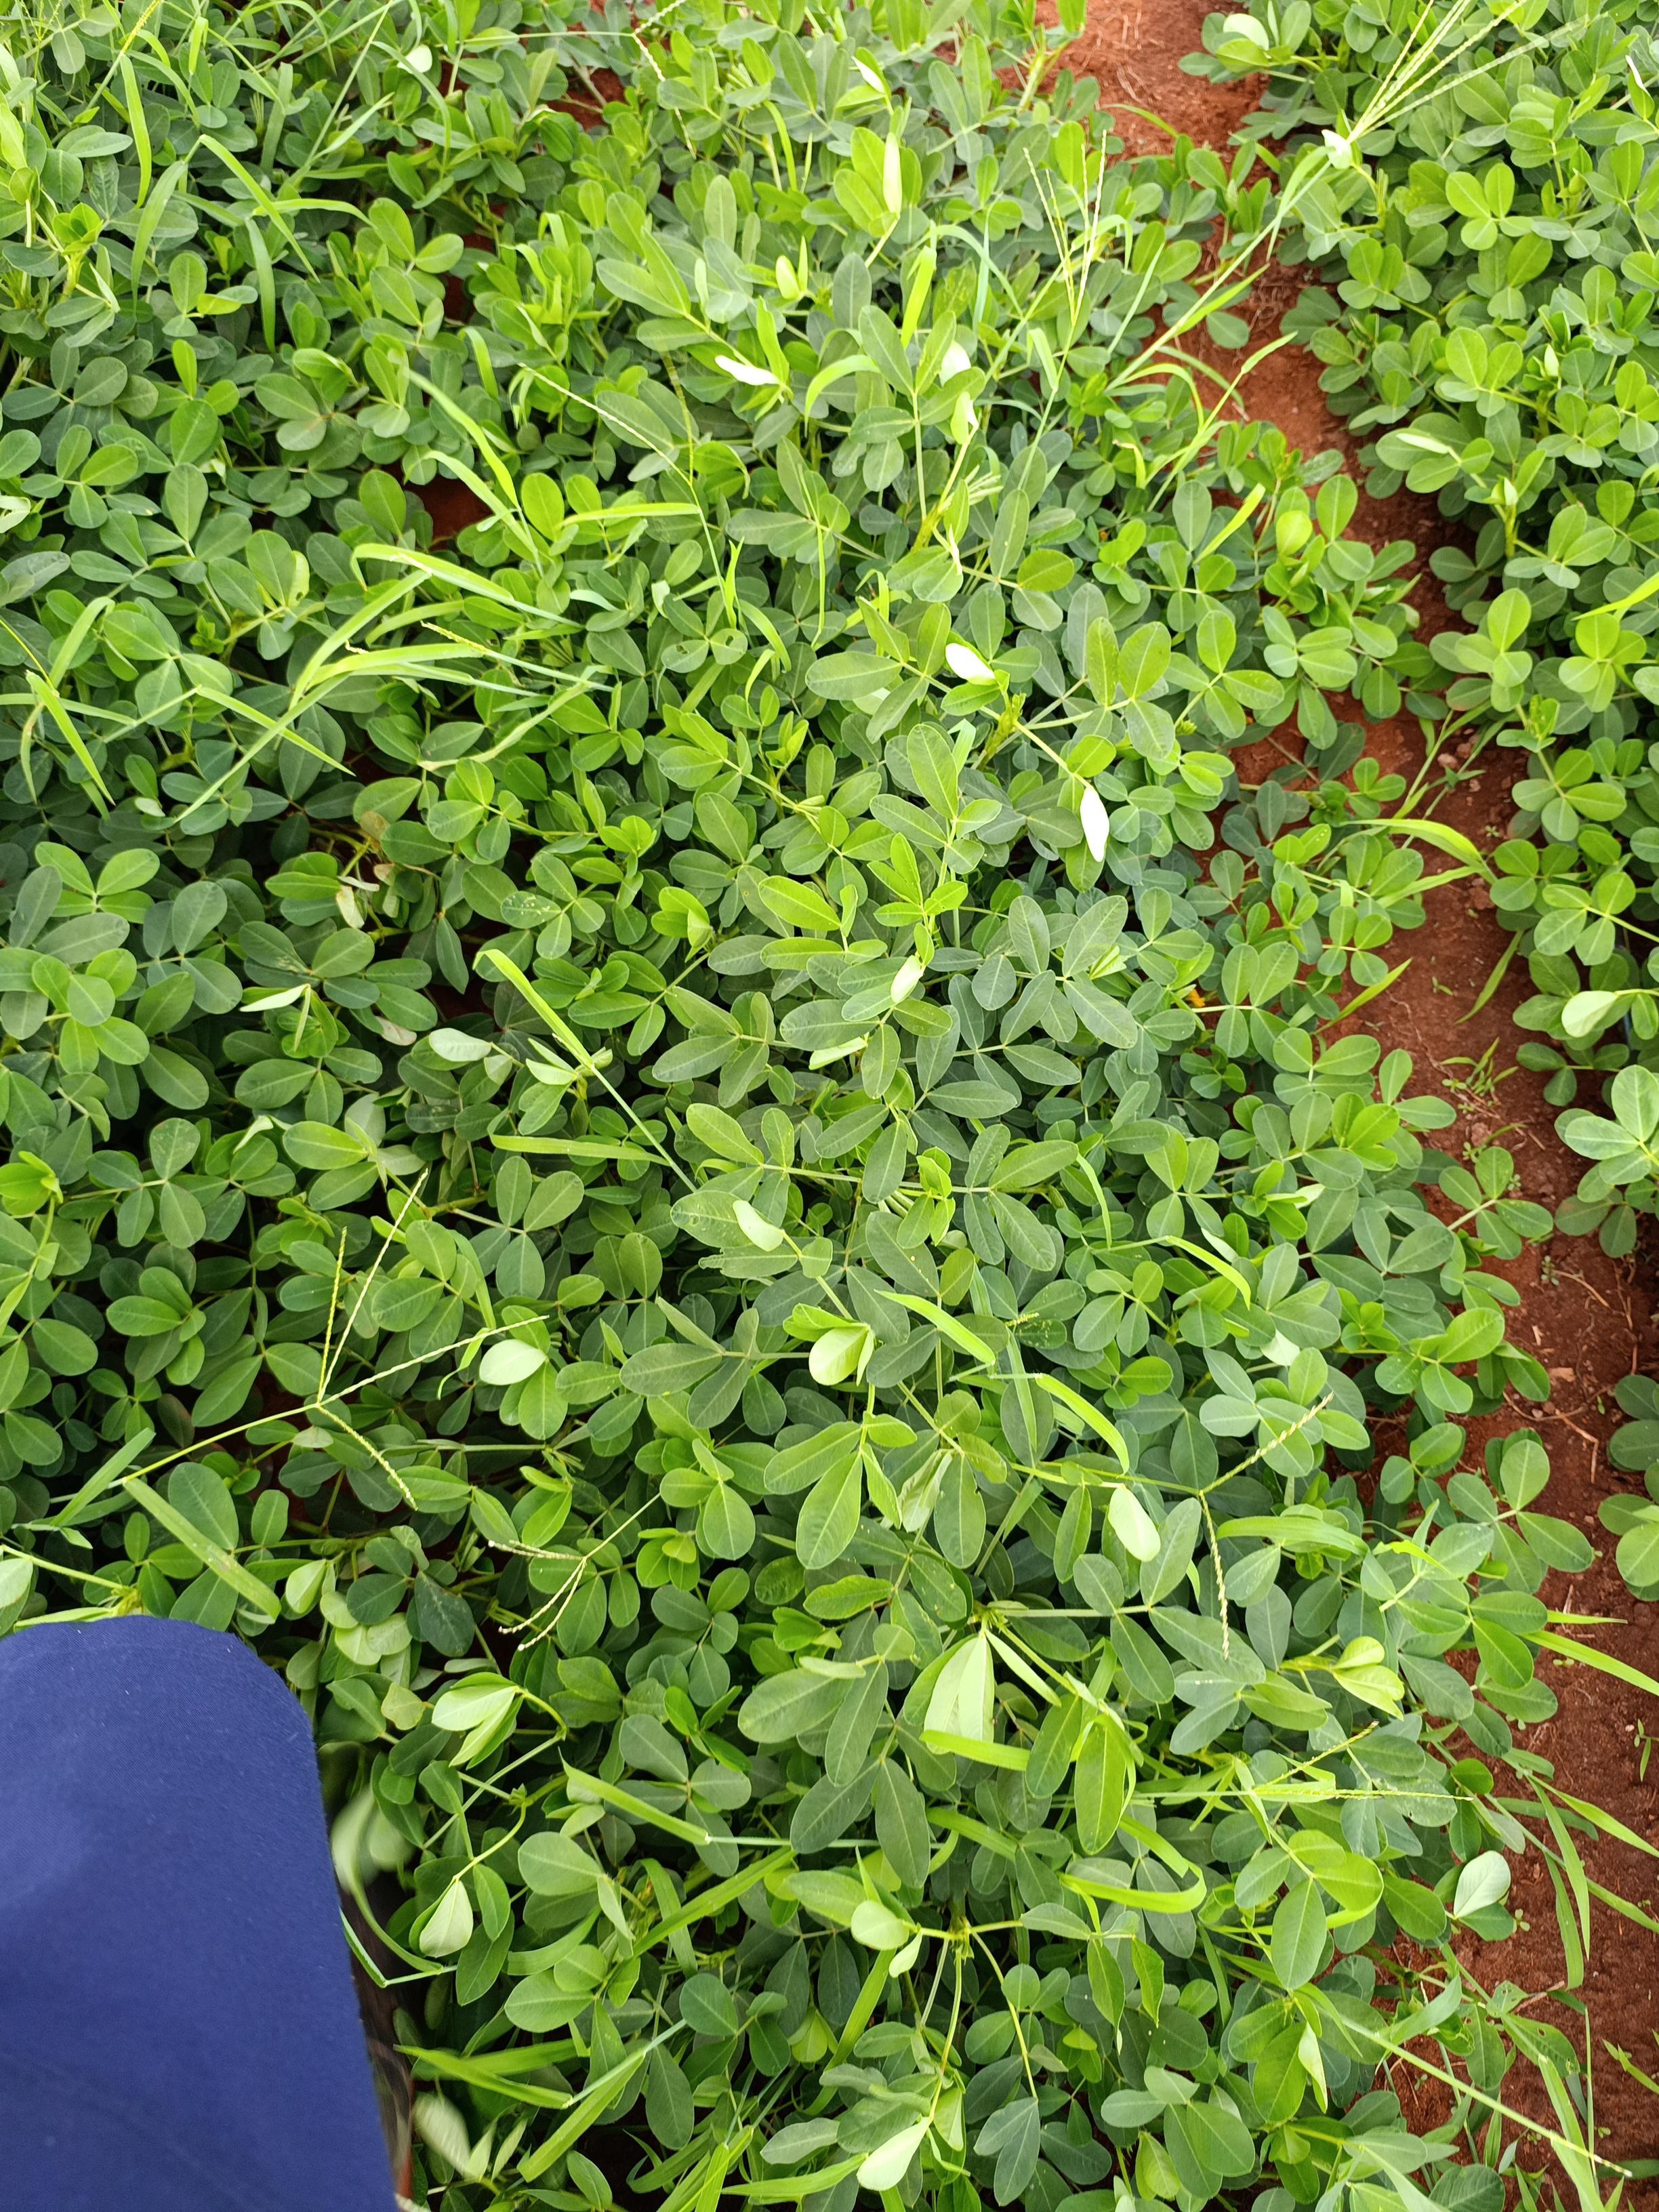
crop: groundnut
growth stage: flowering
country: Kenya
